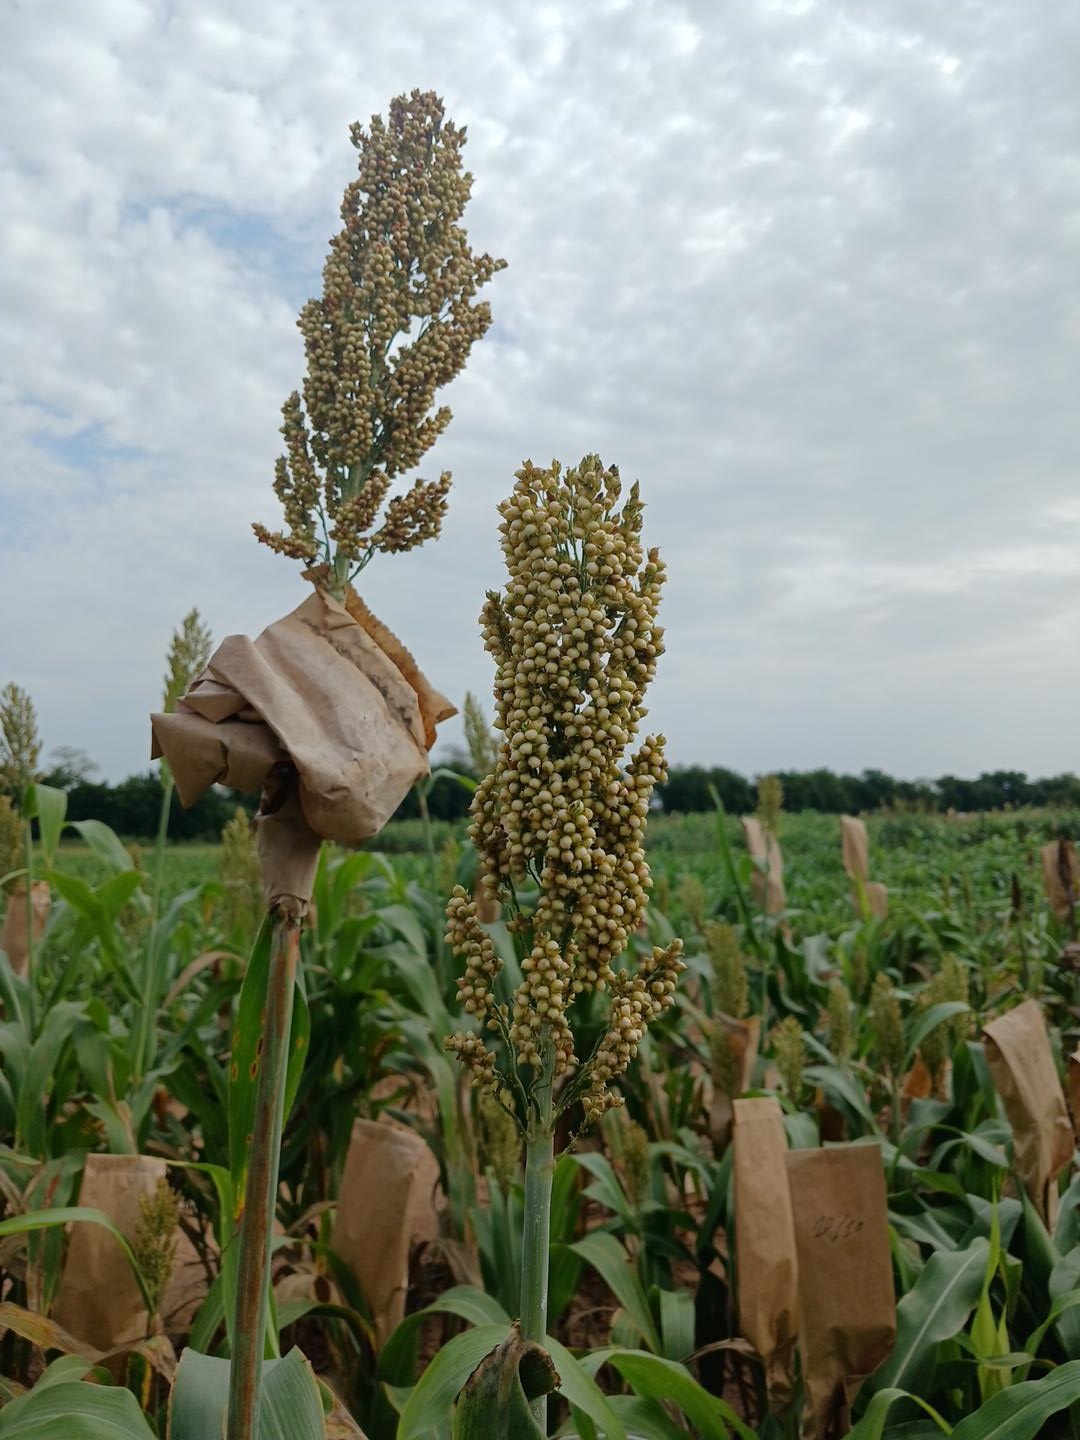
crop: sorghum
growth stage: filling grain
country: Senegal
